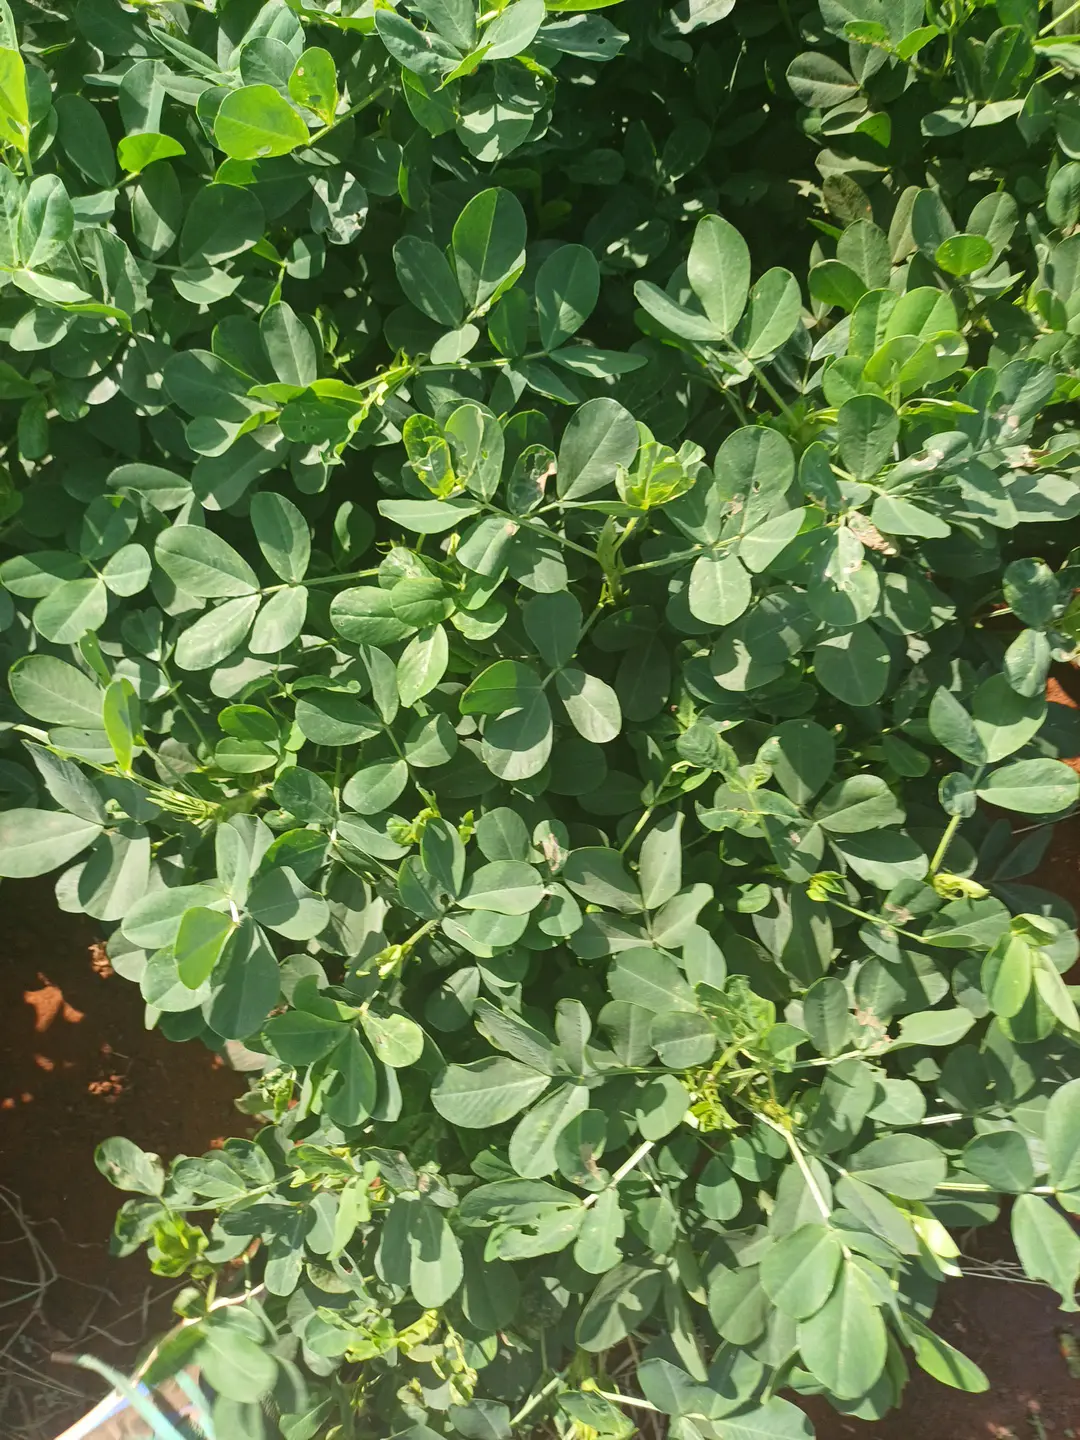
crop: groundnut
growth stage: pegging
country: Kenya
